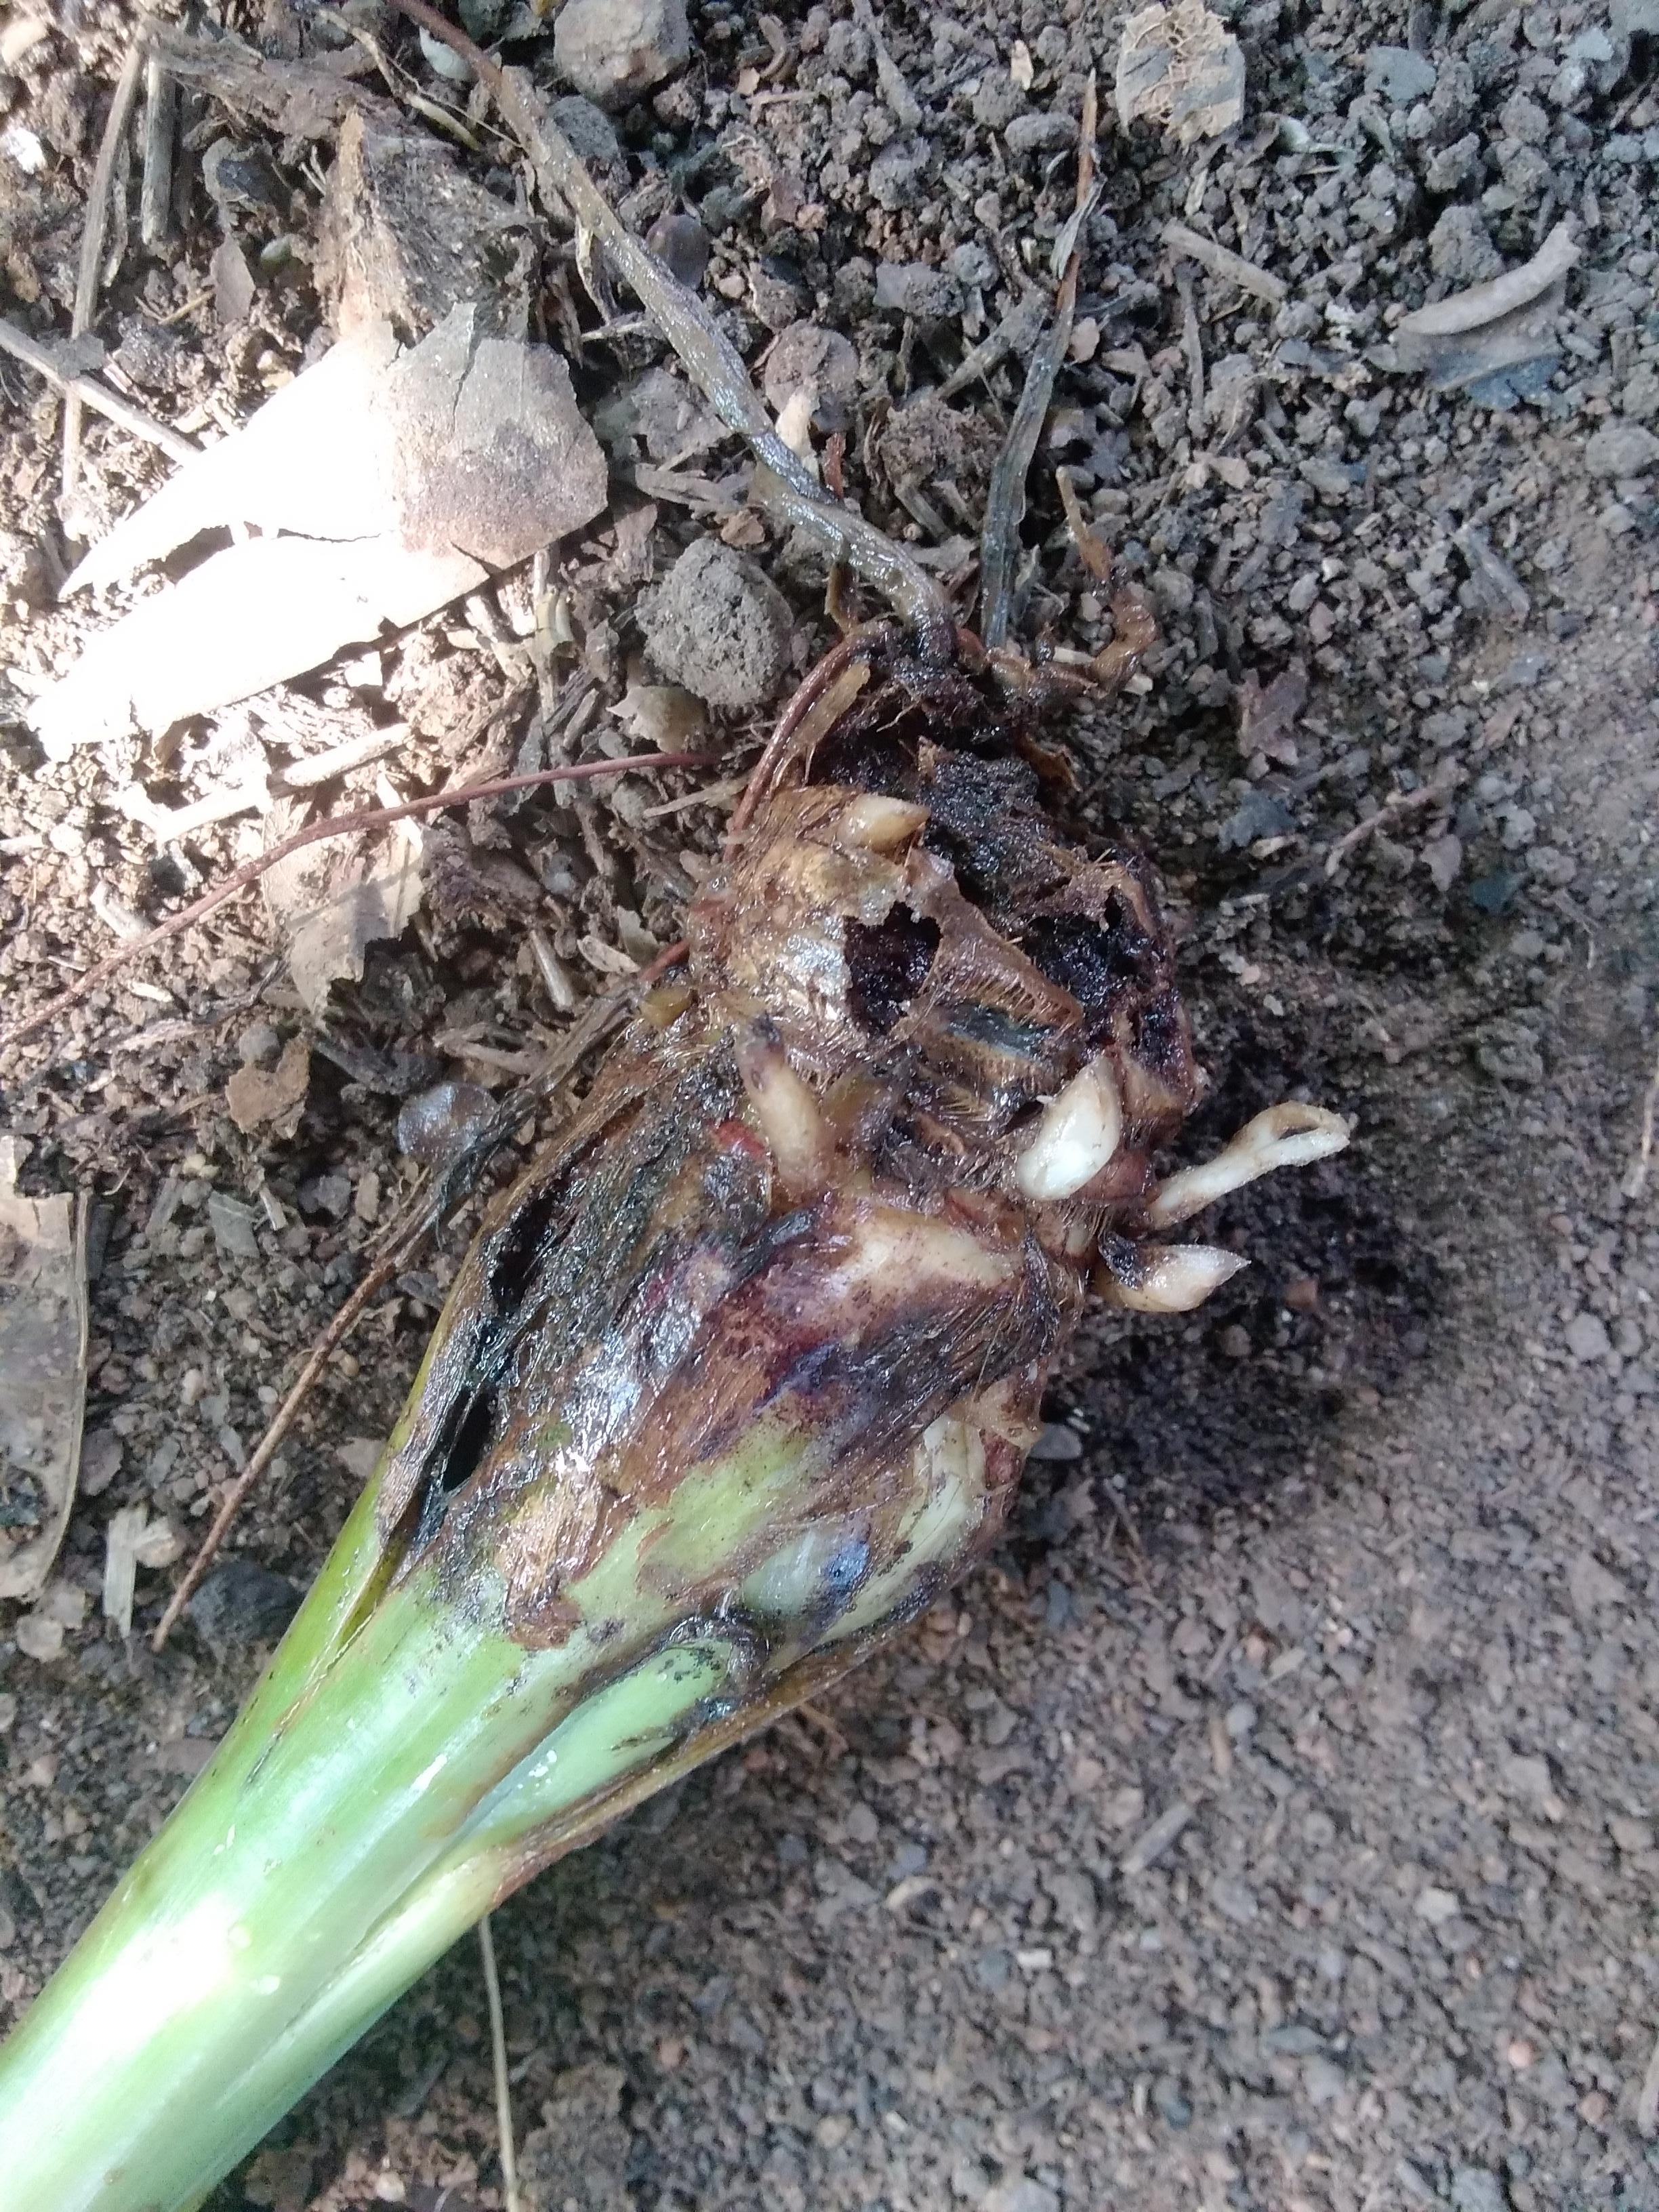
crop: banana
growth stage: vegetative
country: Tanzania
